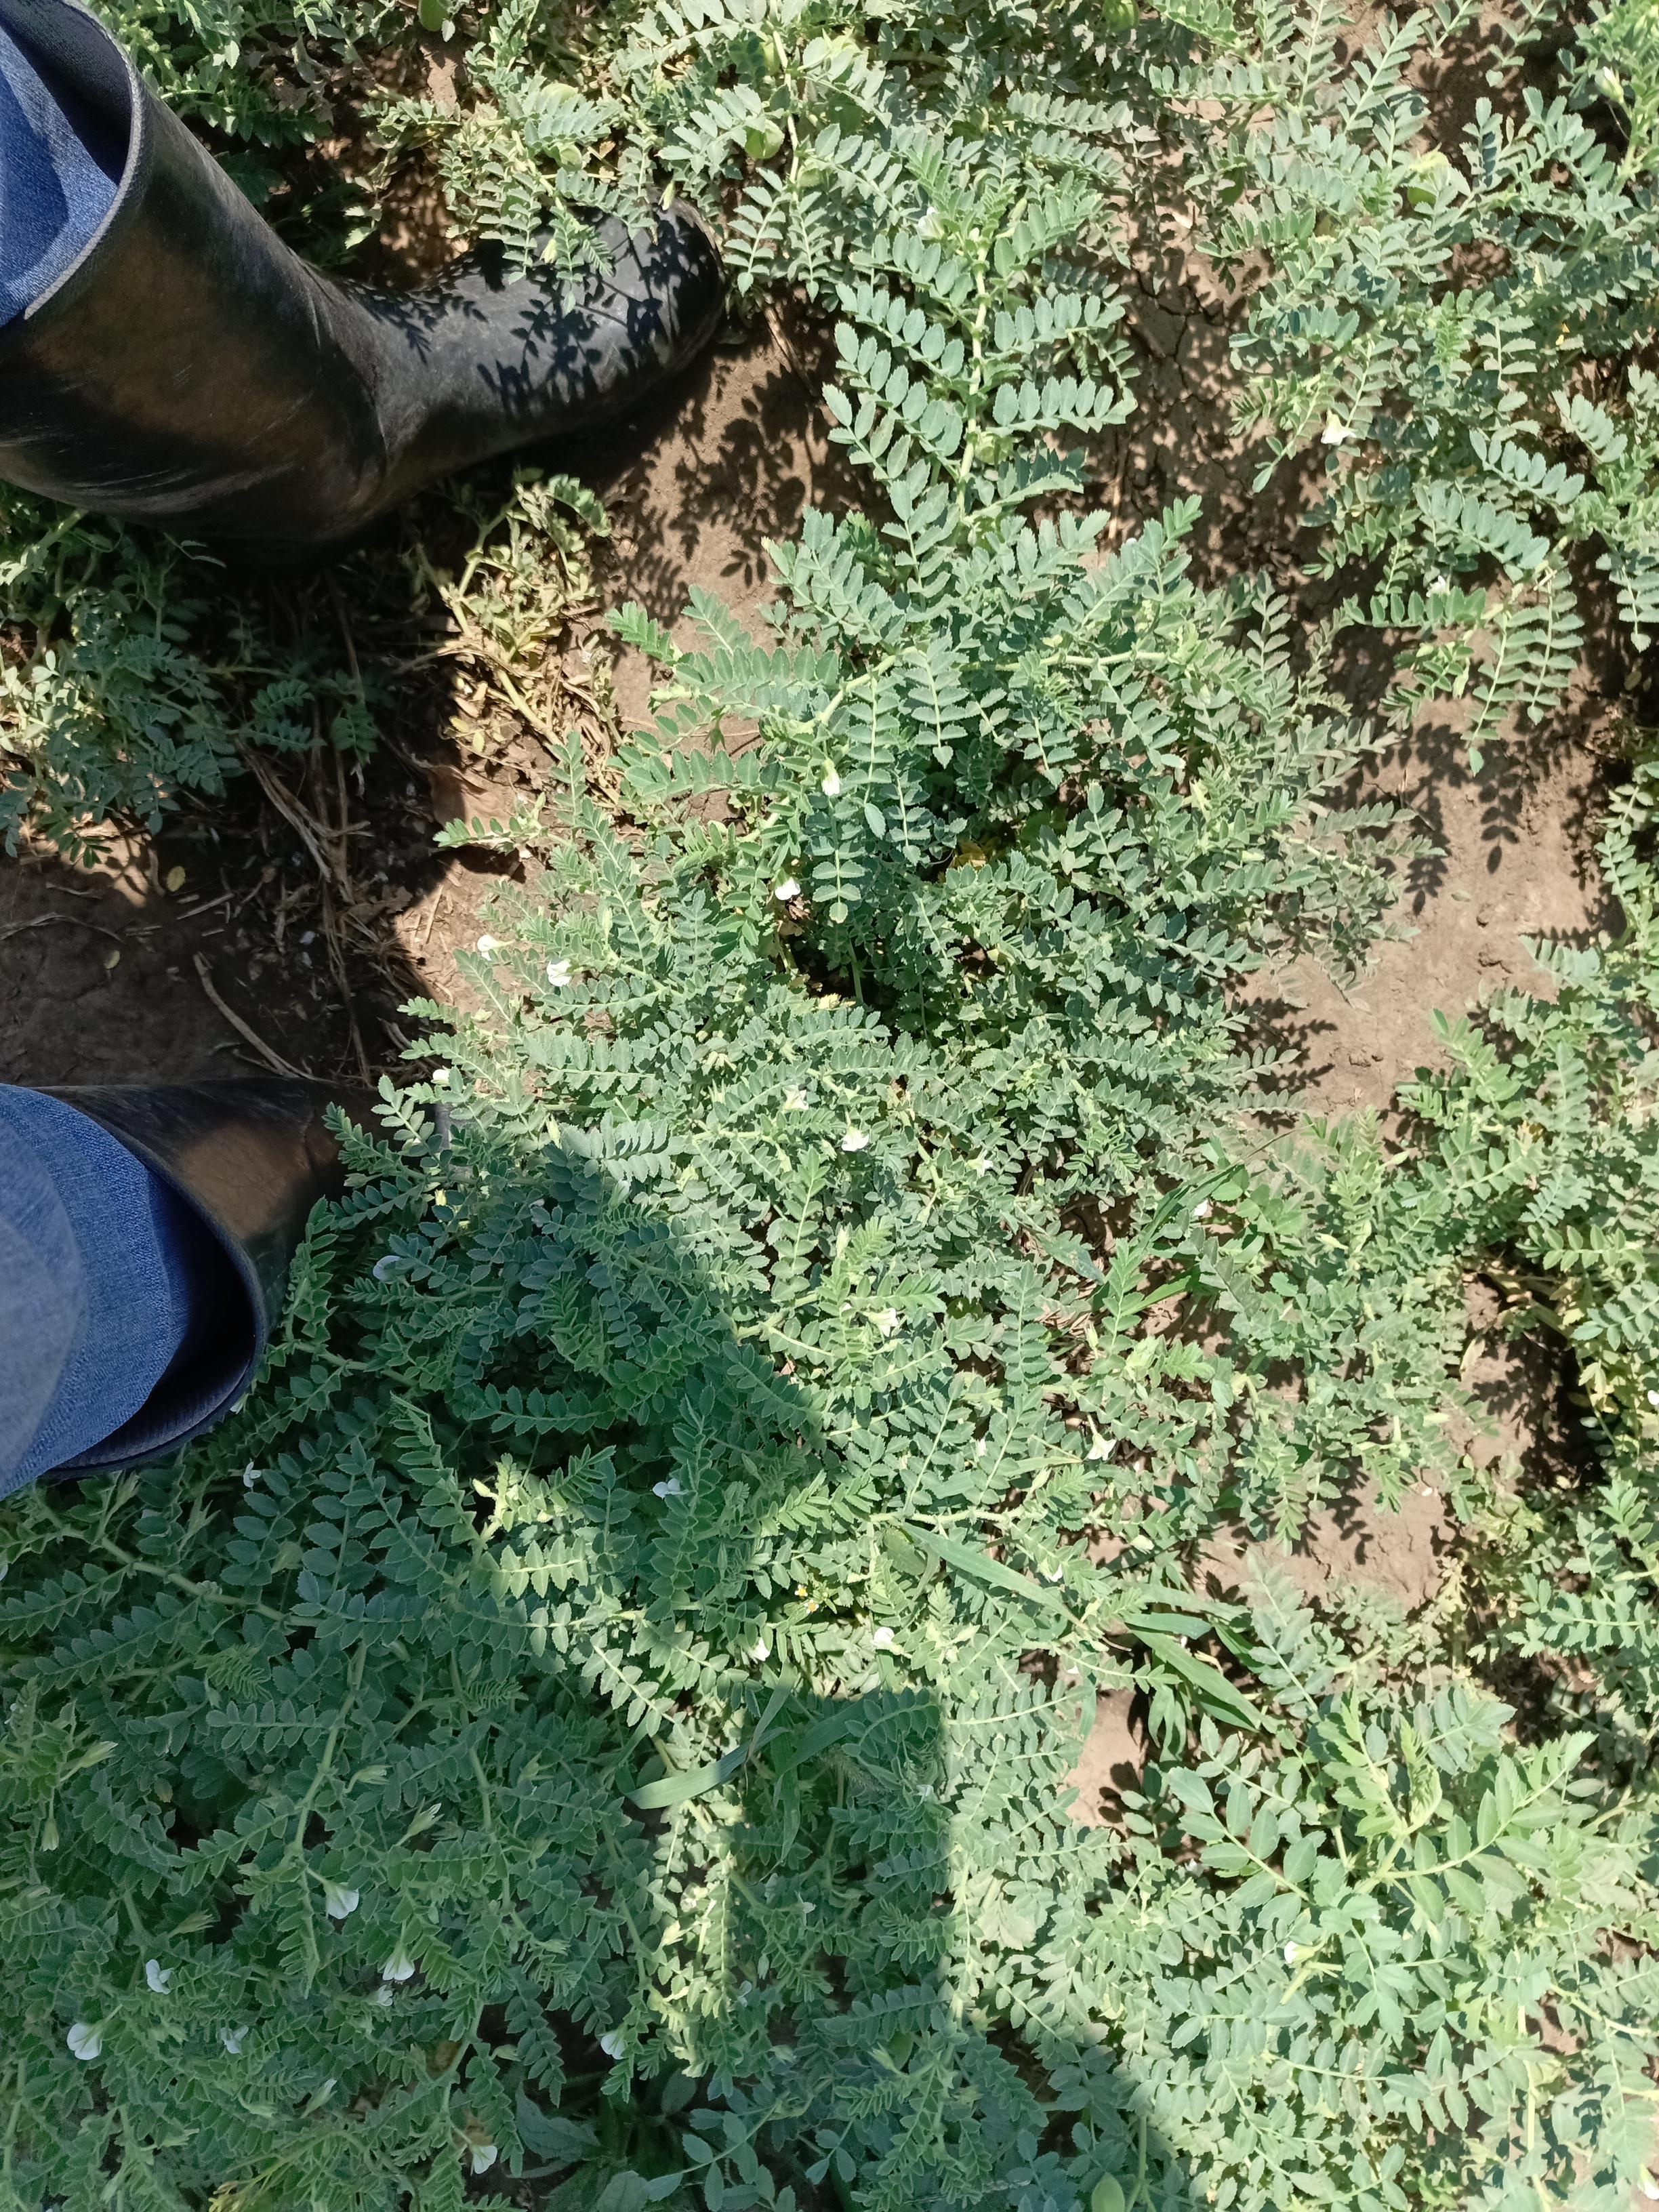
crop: chickpea
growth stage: development pod
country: Tanzania
